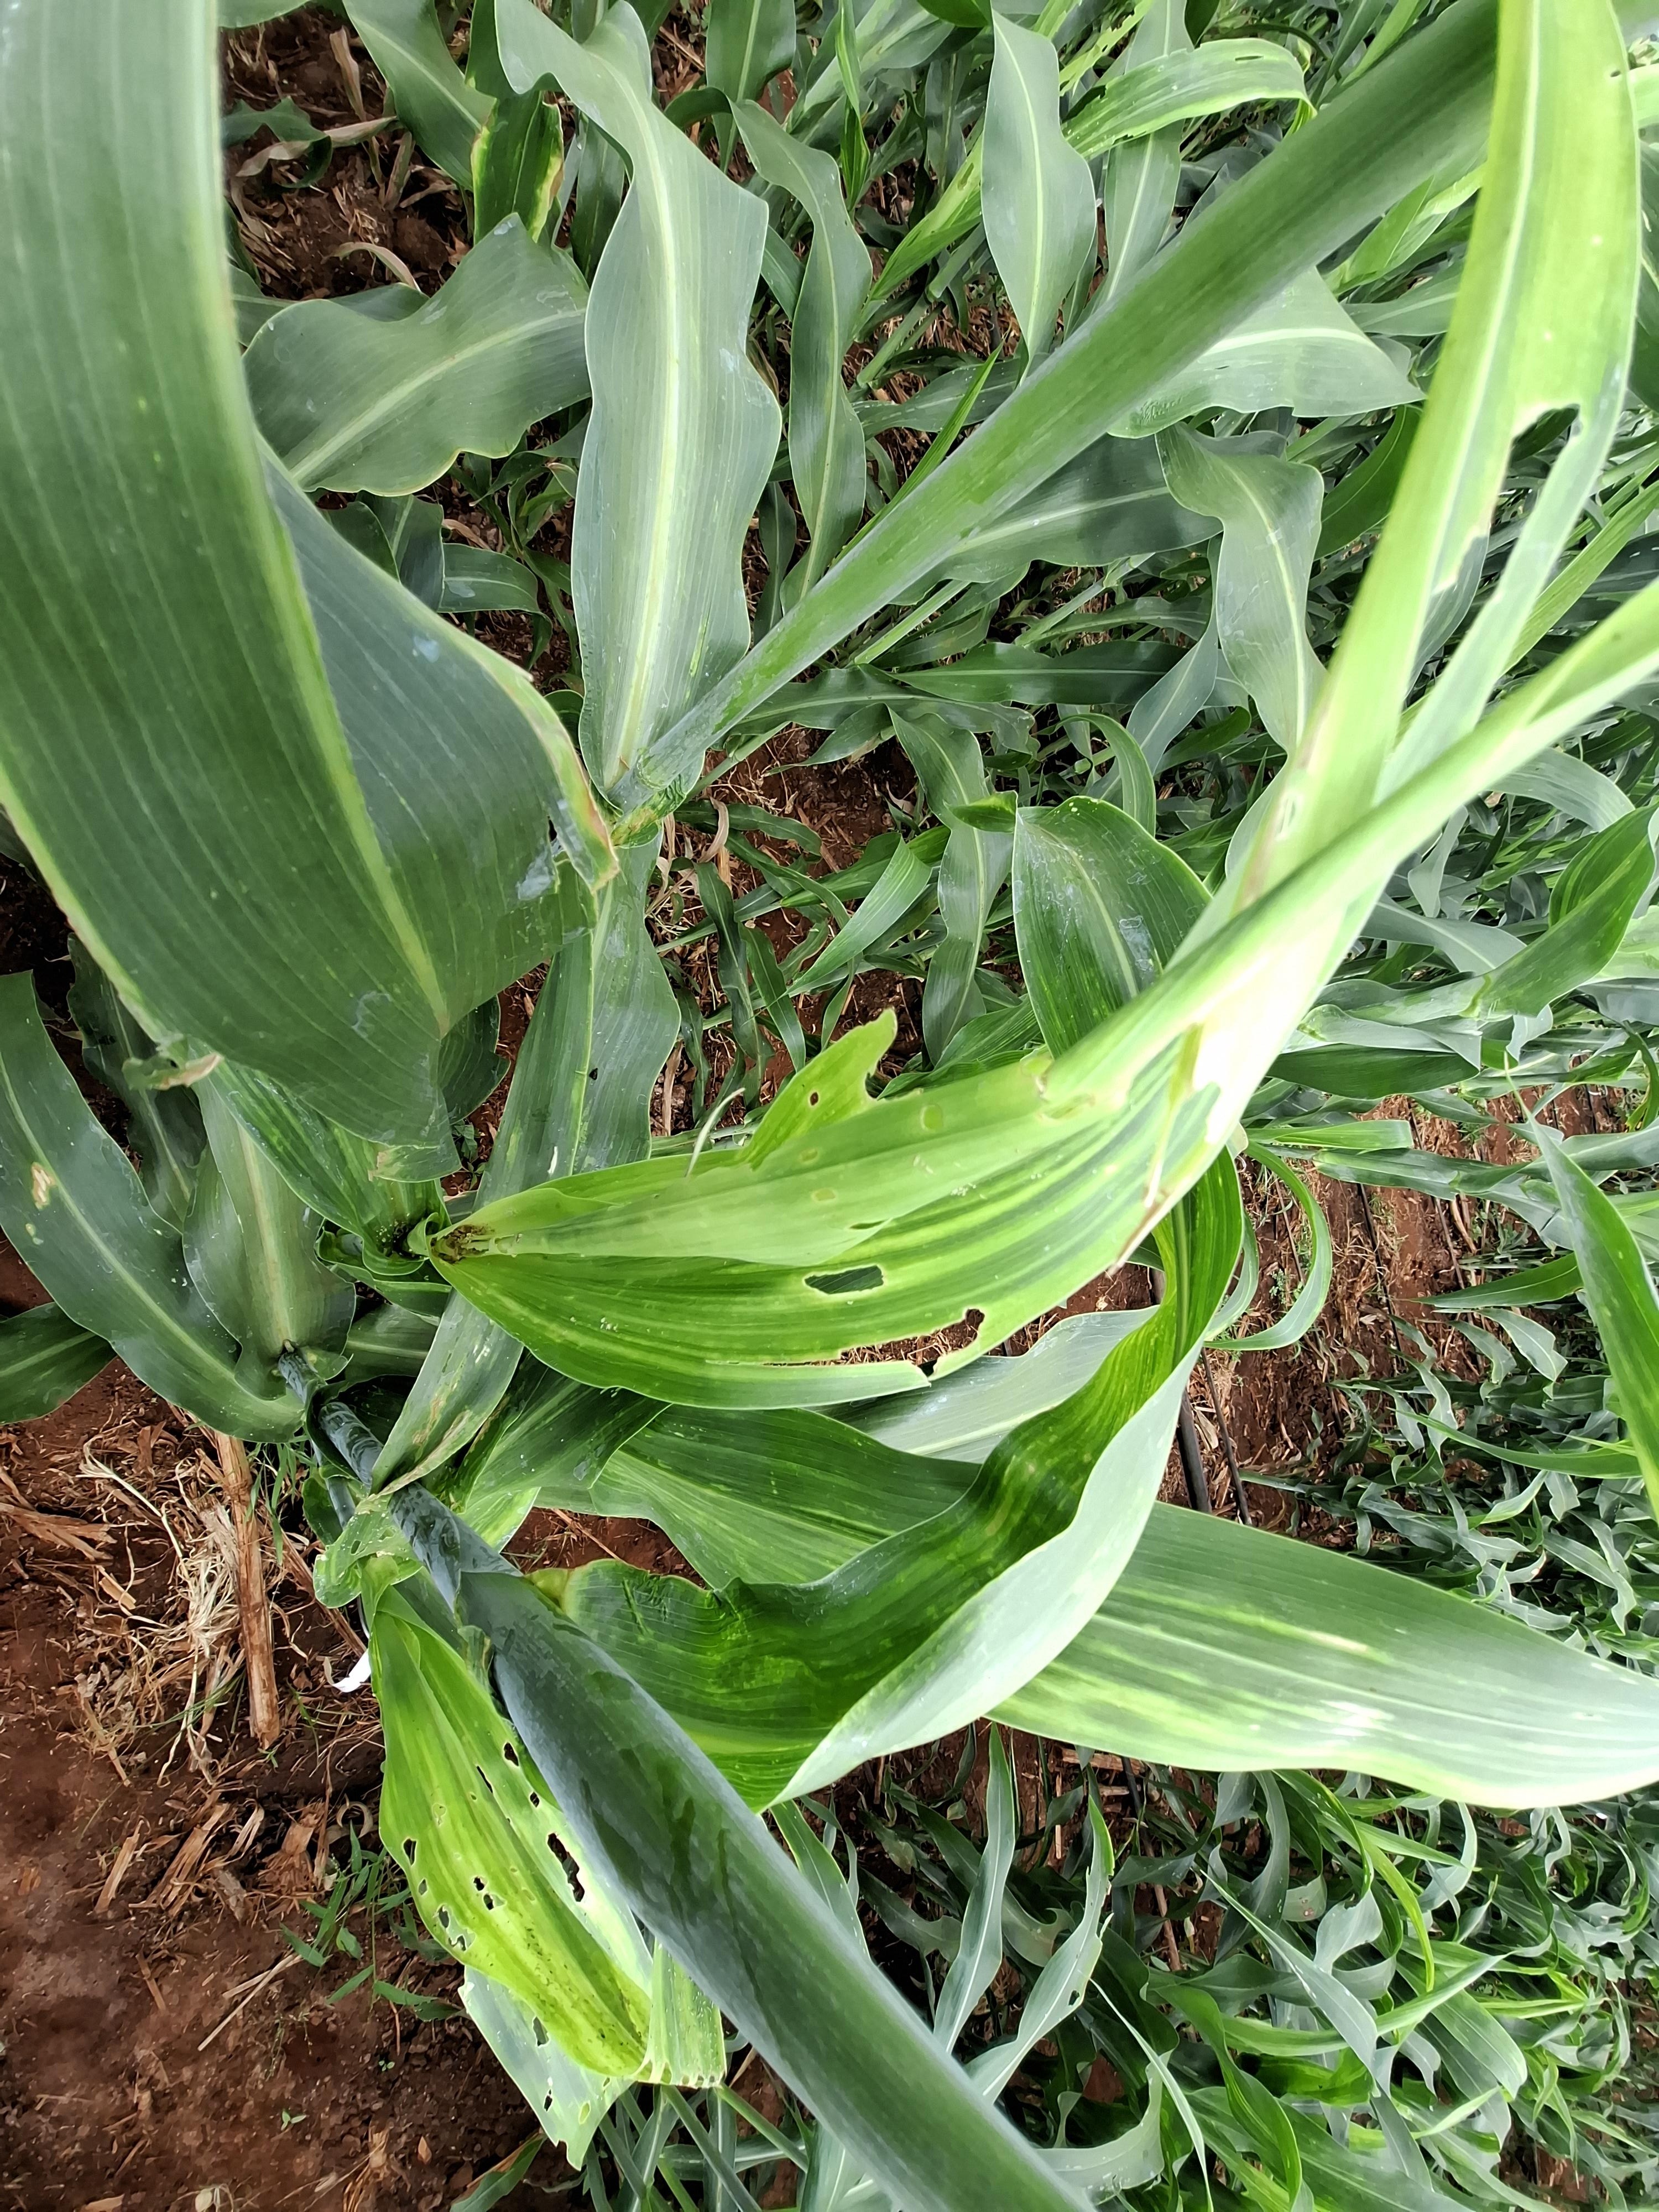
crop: sorghum
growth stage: heading tuber
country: Kenya
